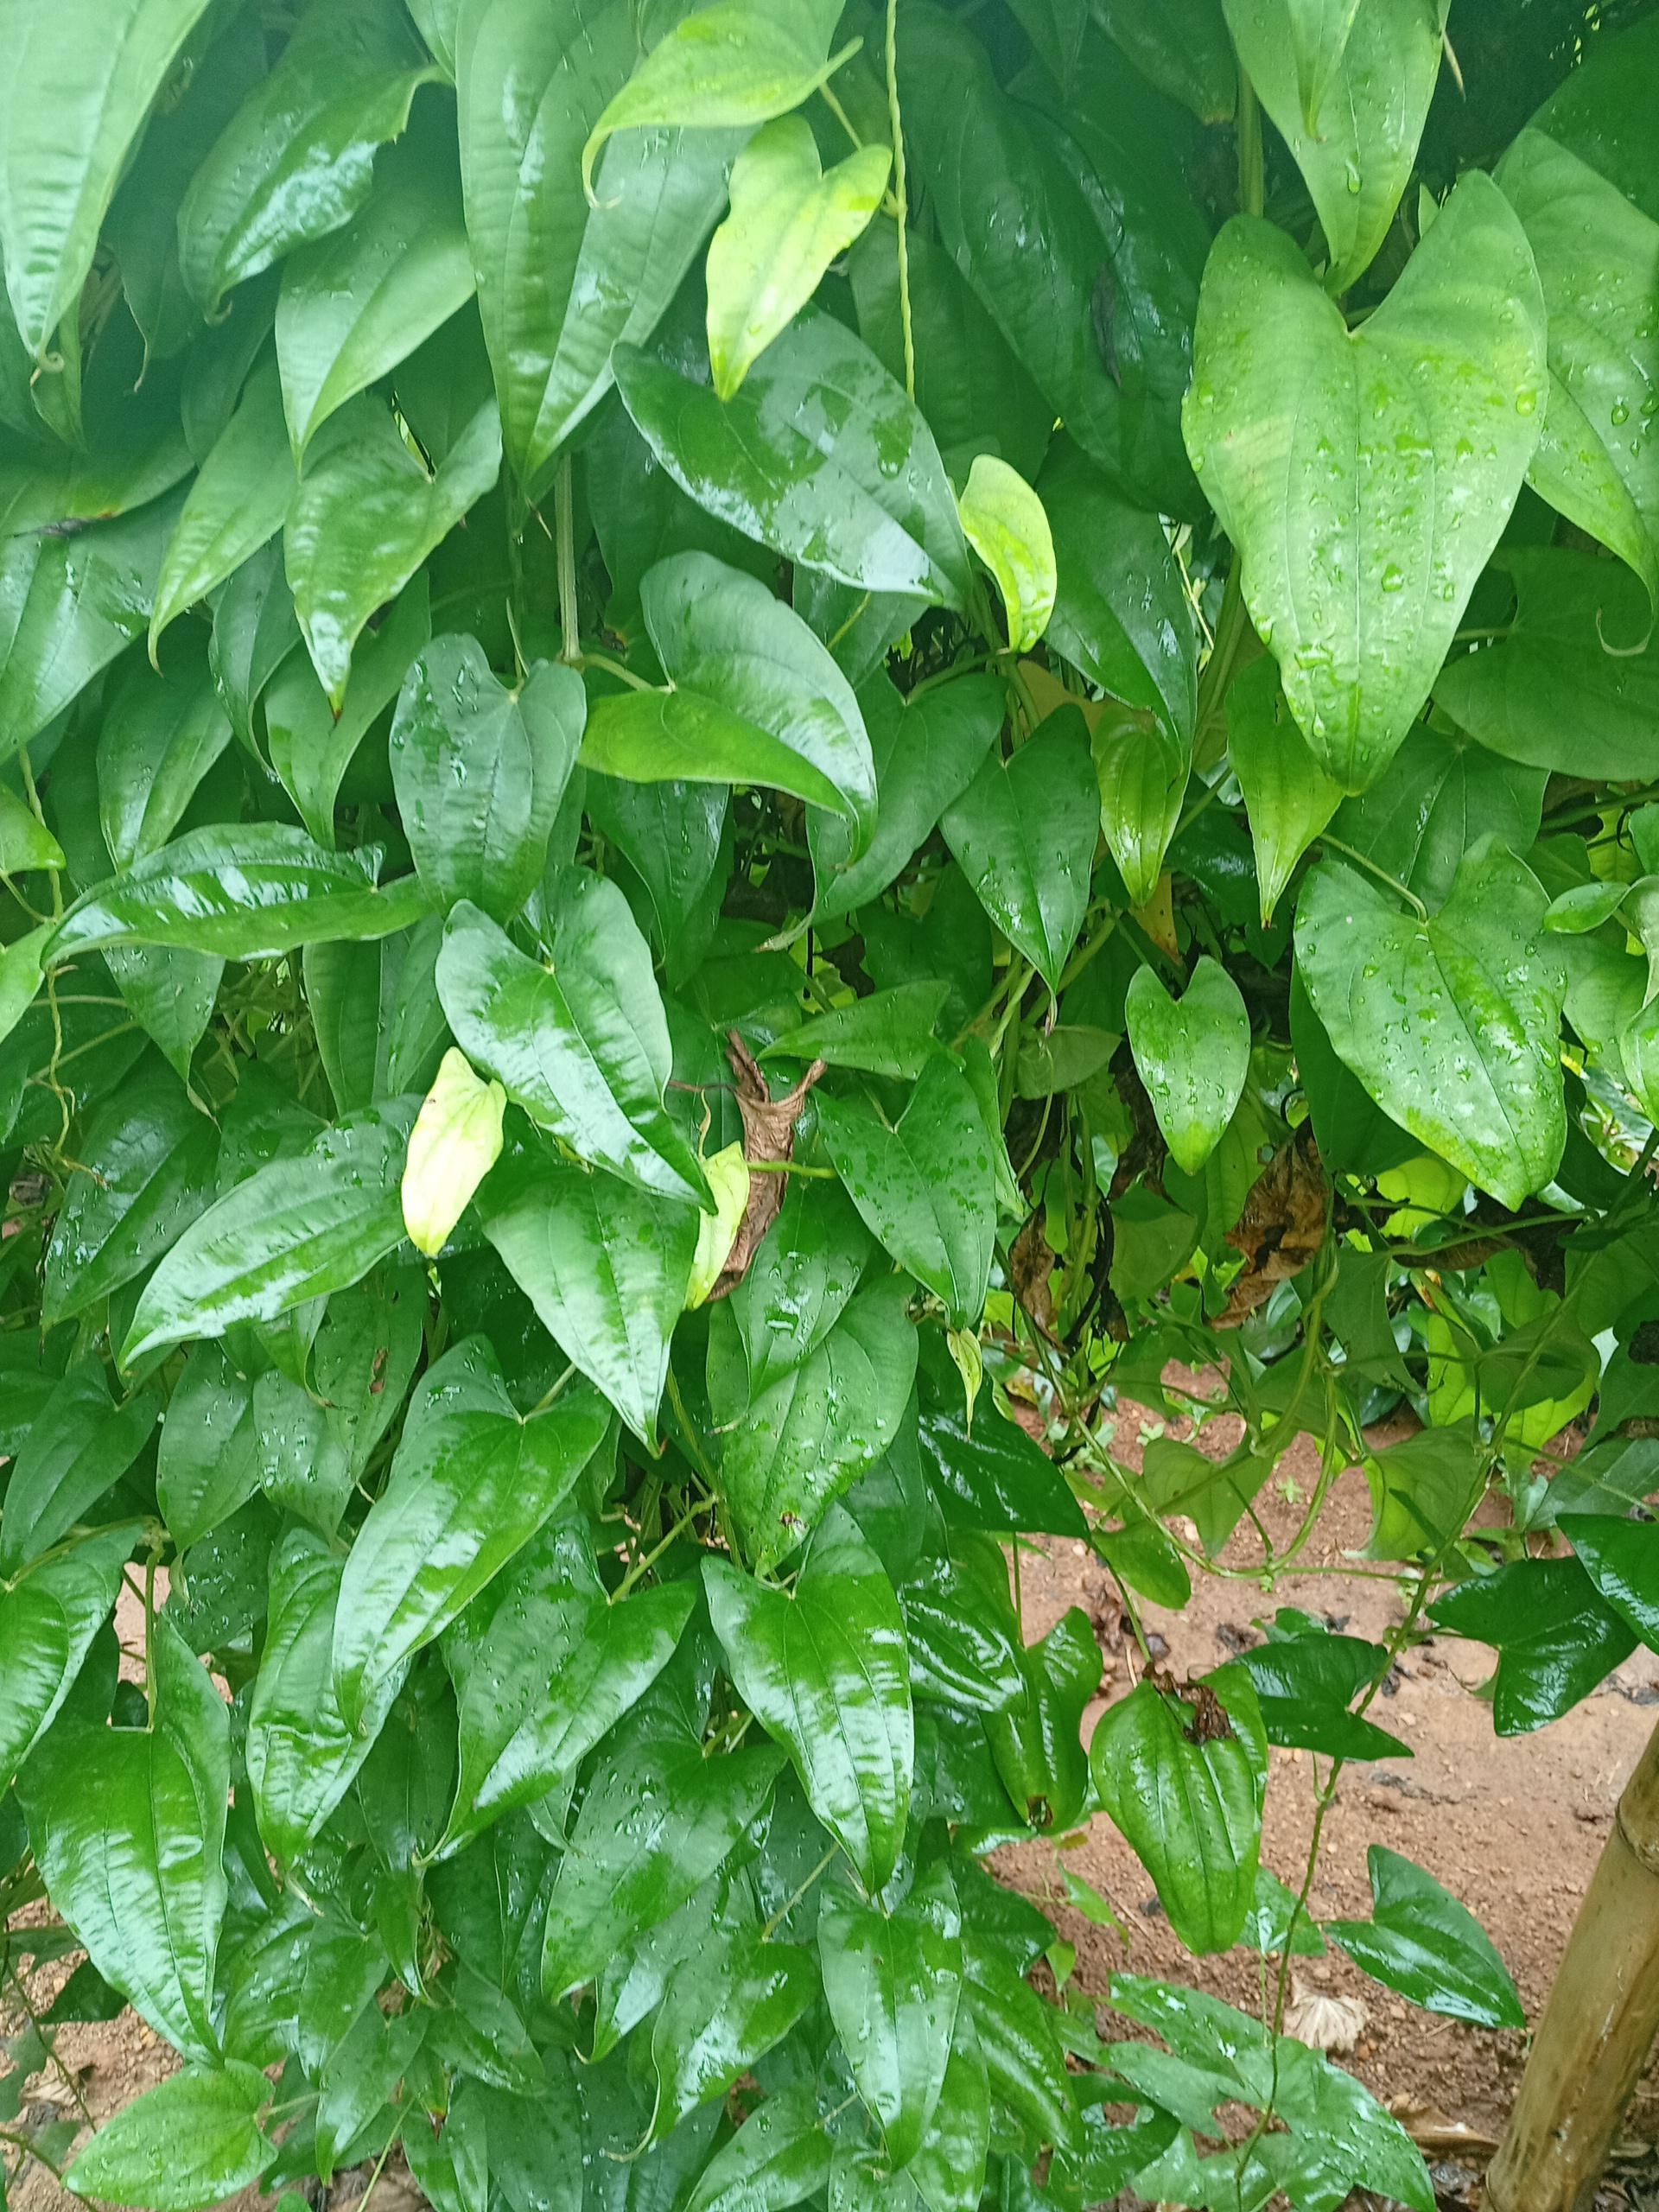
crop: yam
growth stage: vegetative
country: Nigeria
